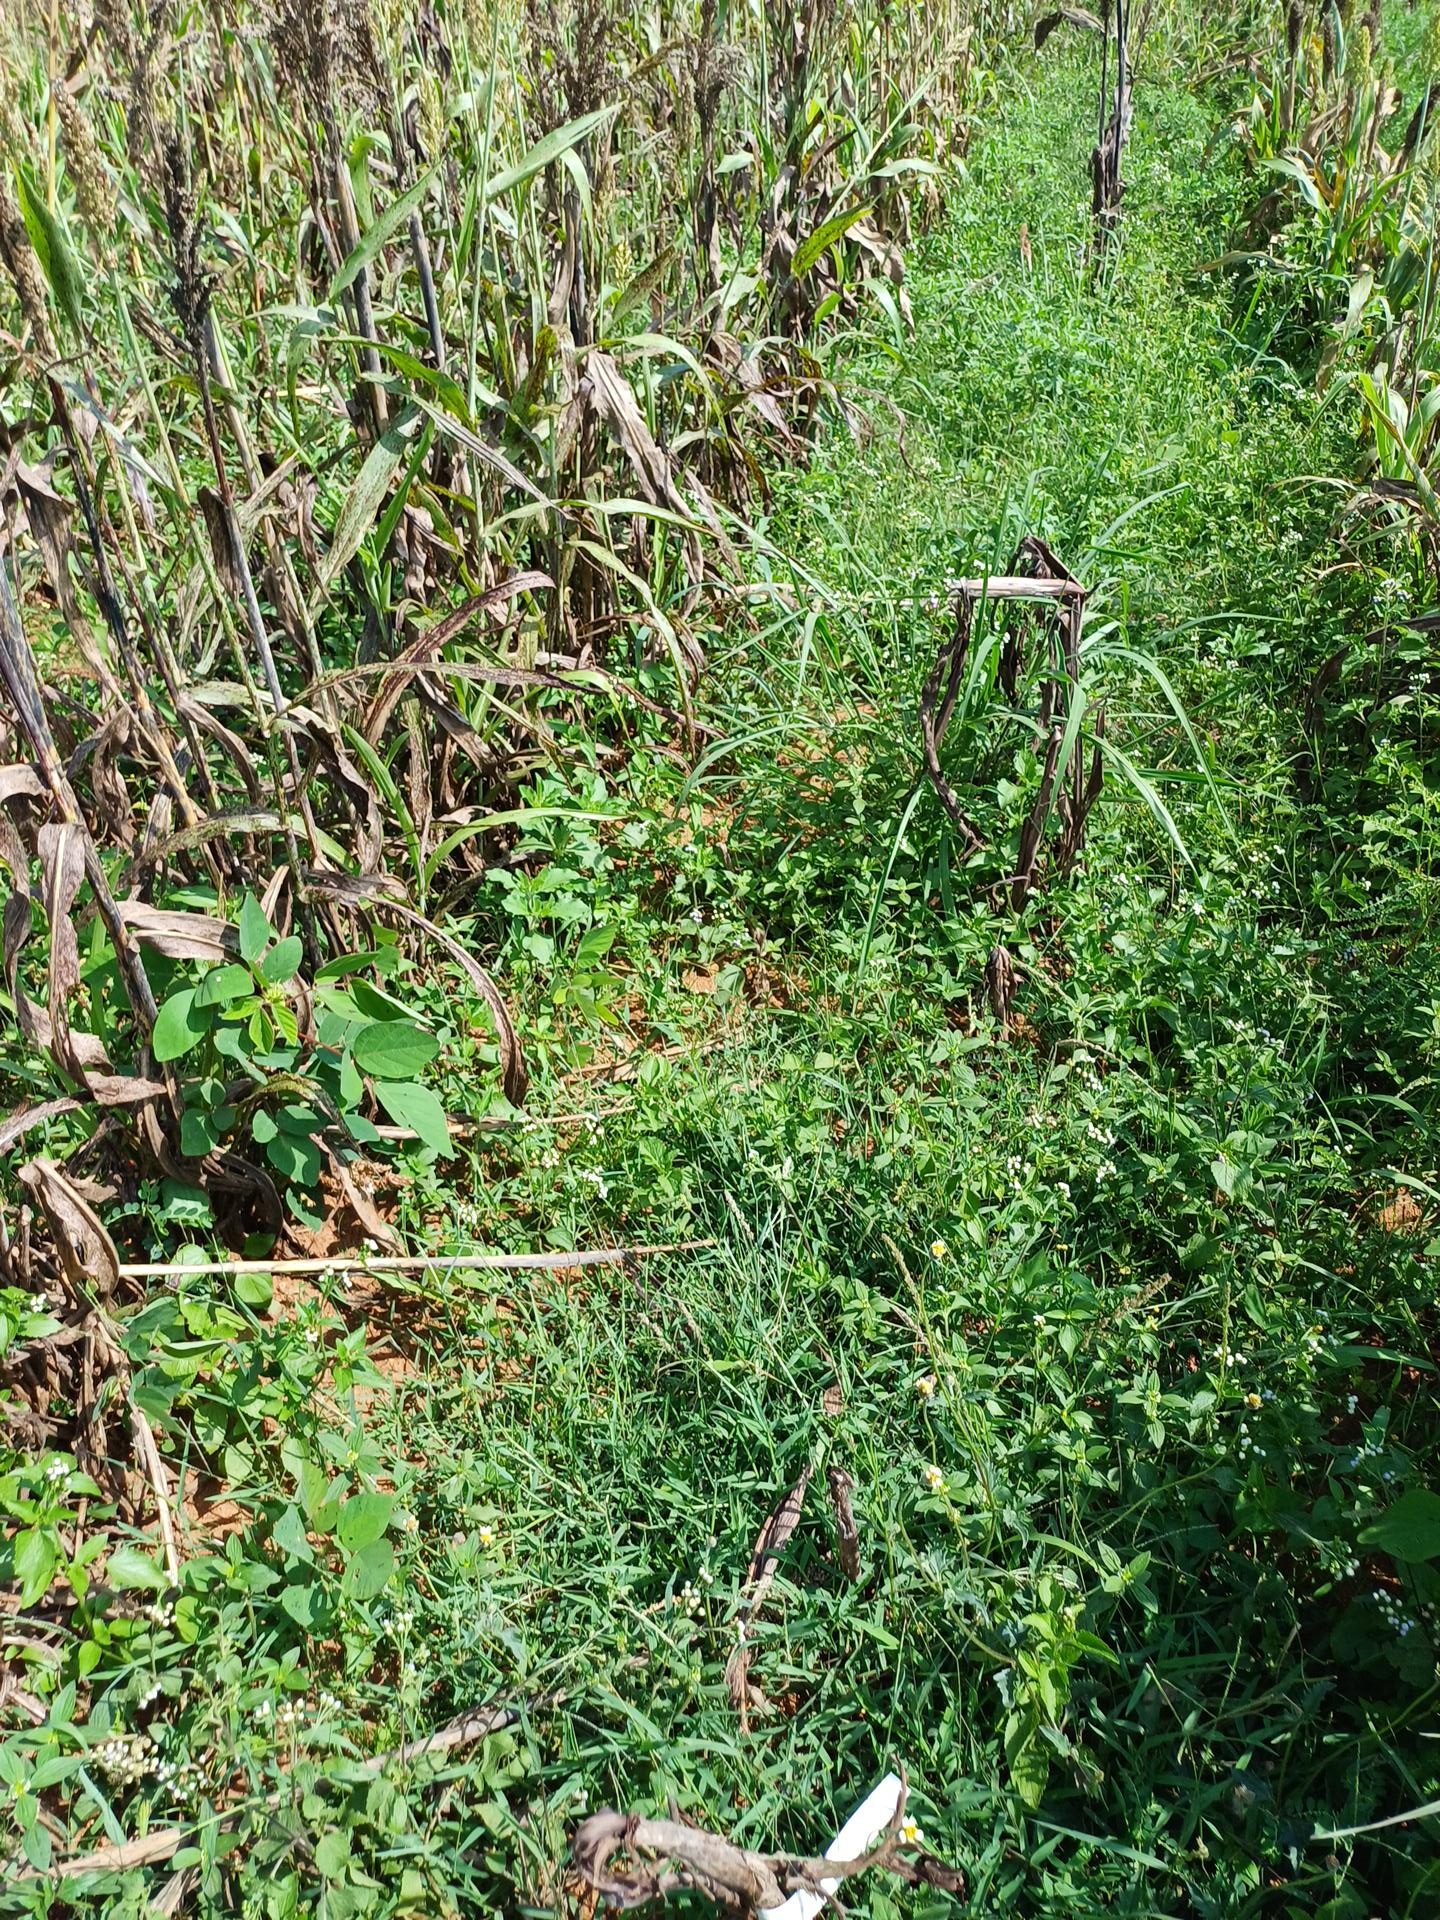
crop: sorghum
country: Kenya
